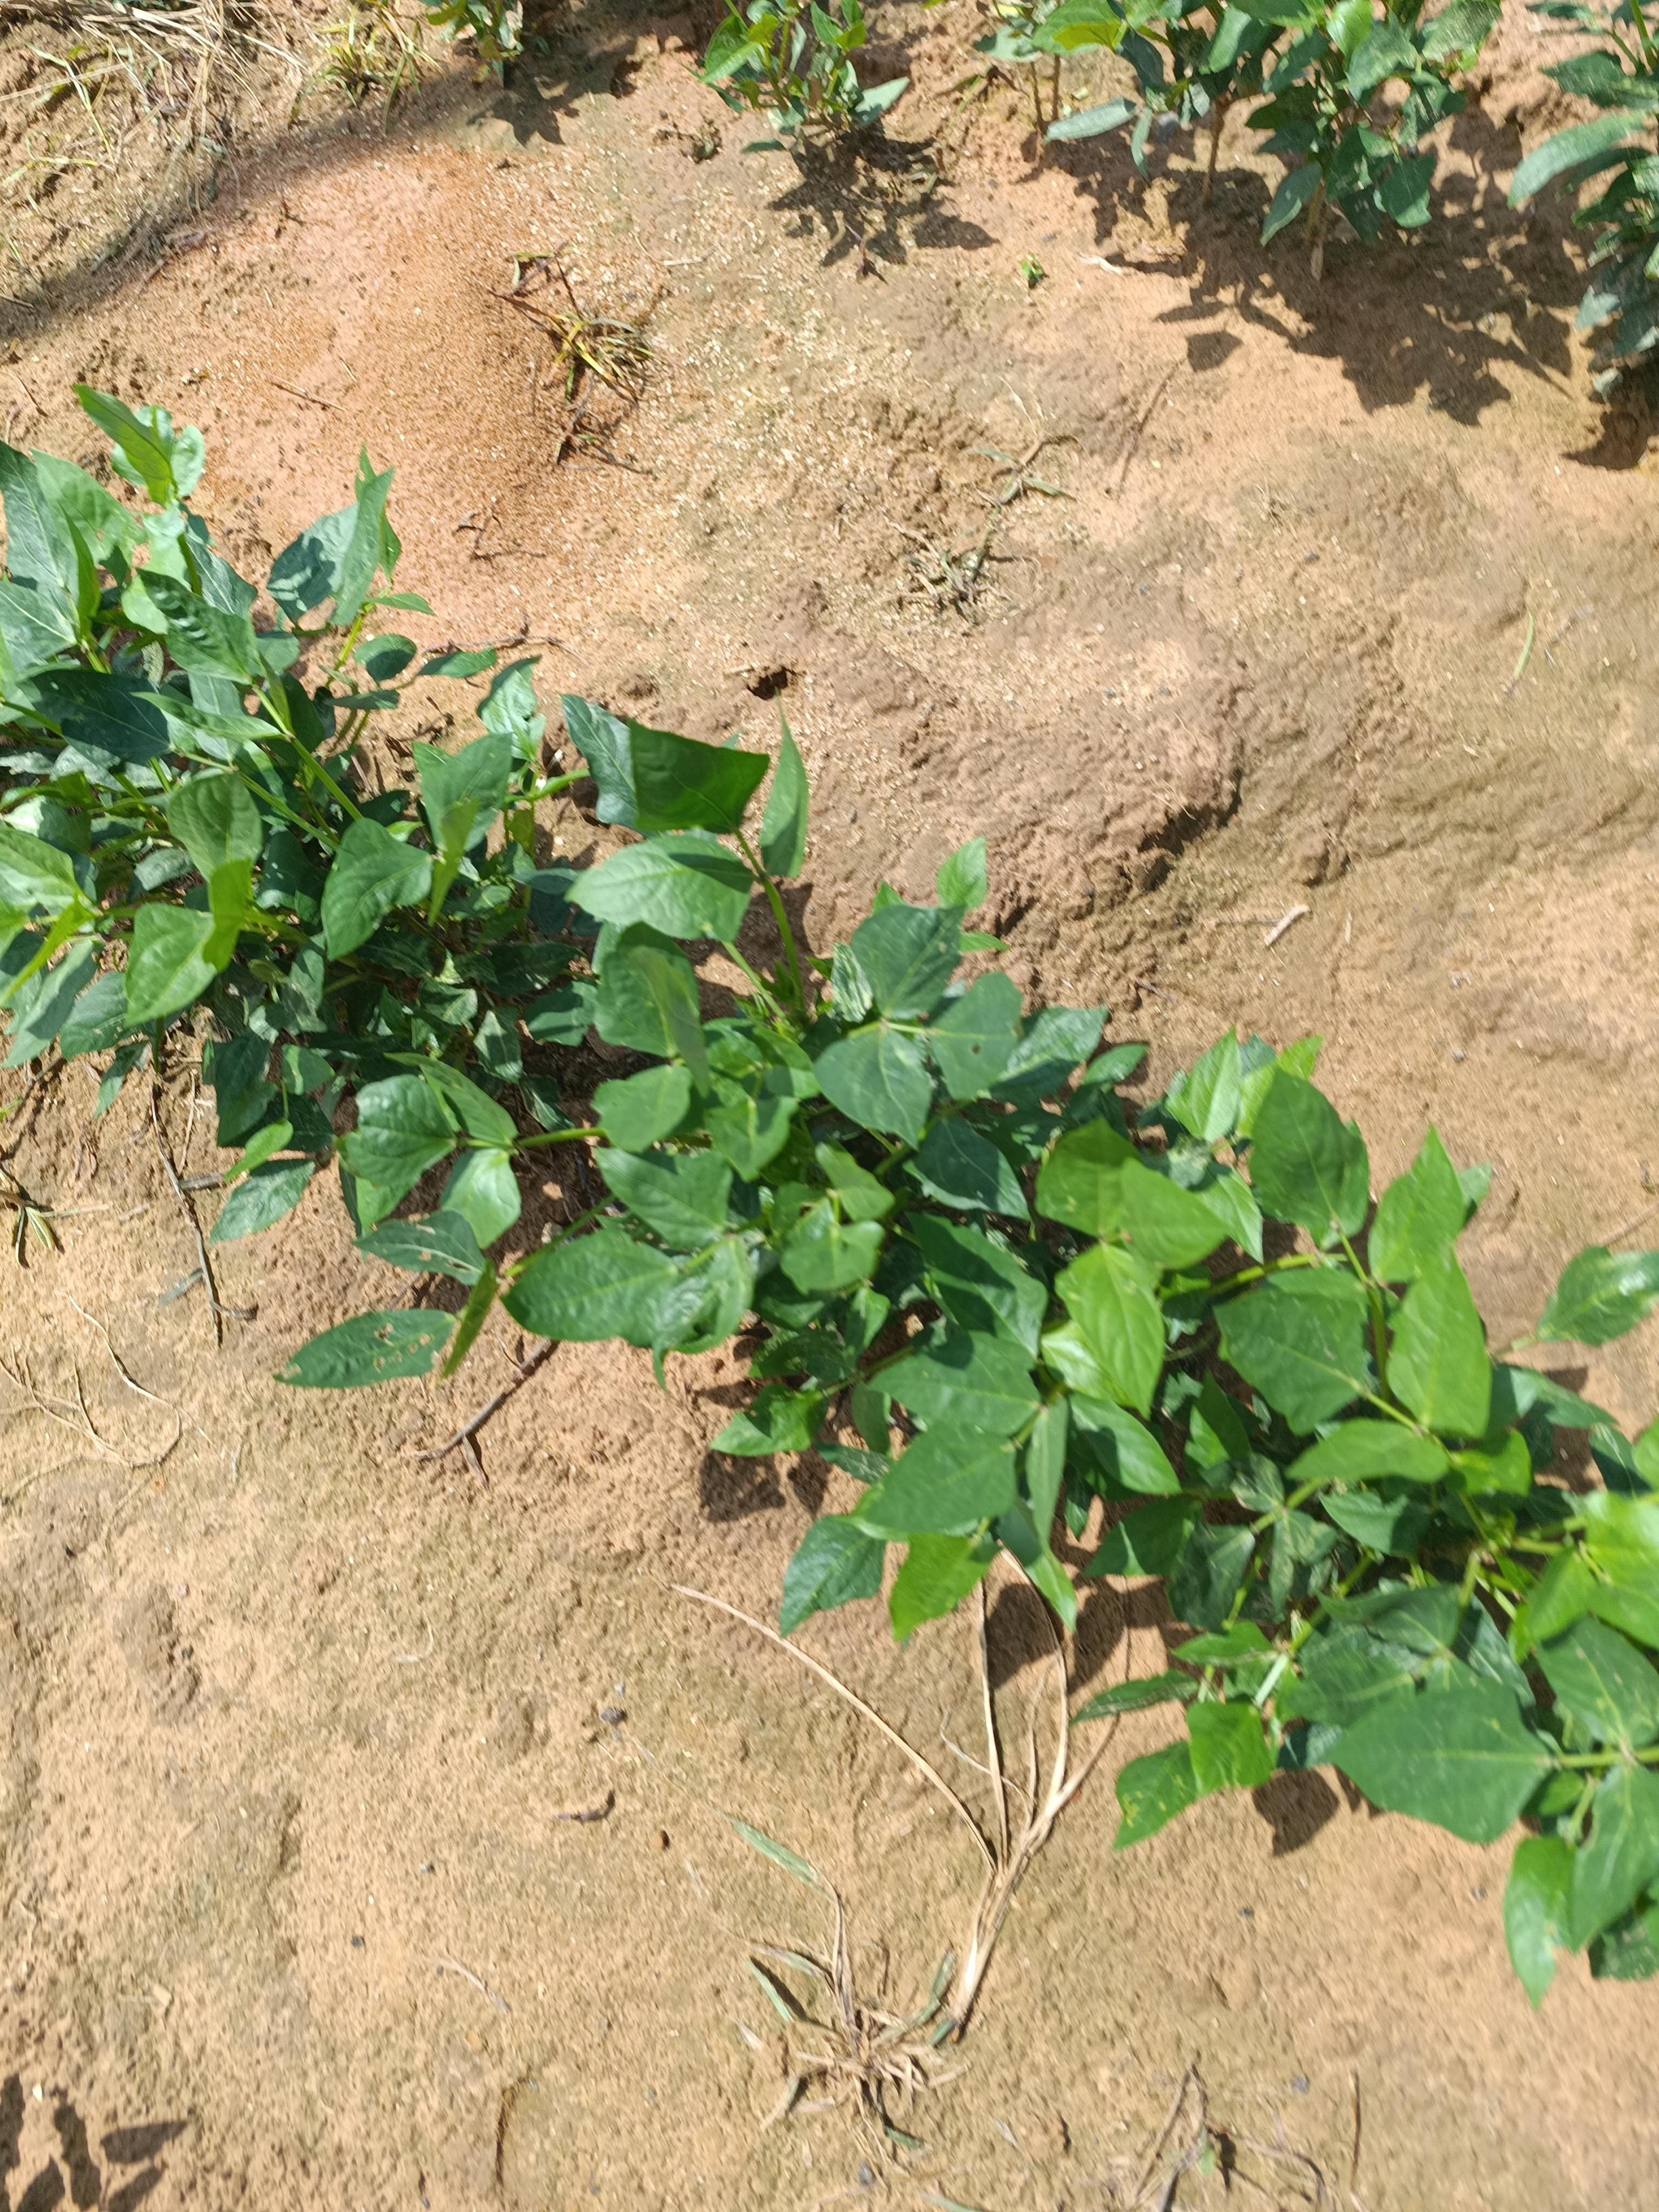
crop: cowpea
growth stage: emergence
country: Nigeria
